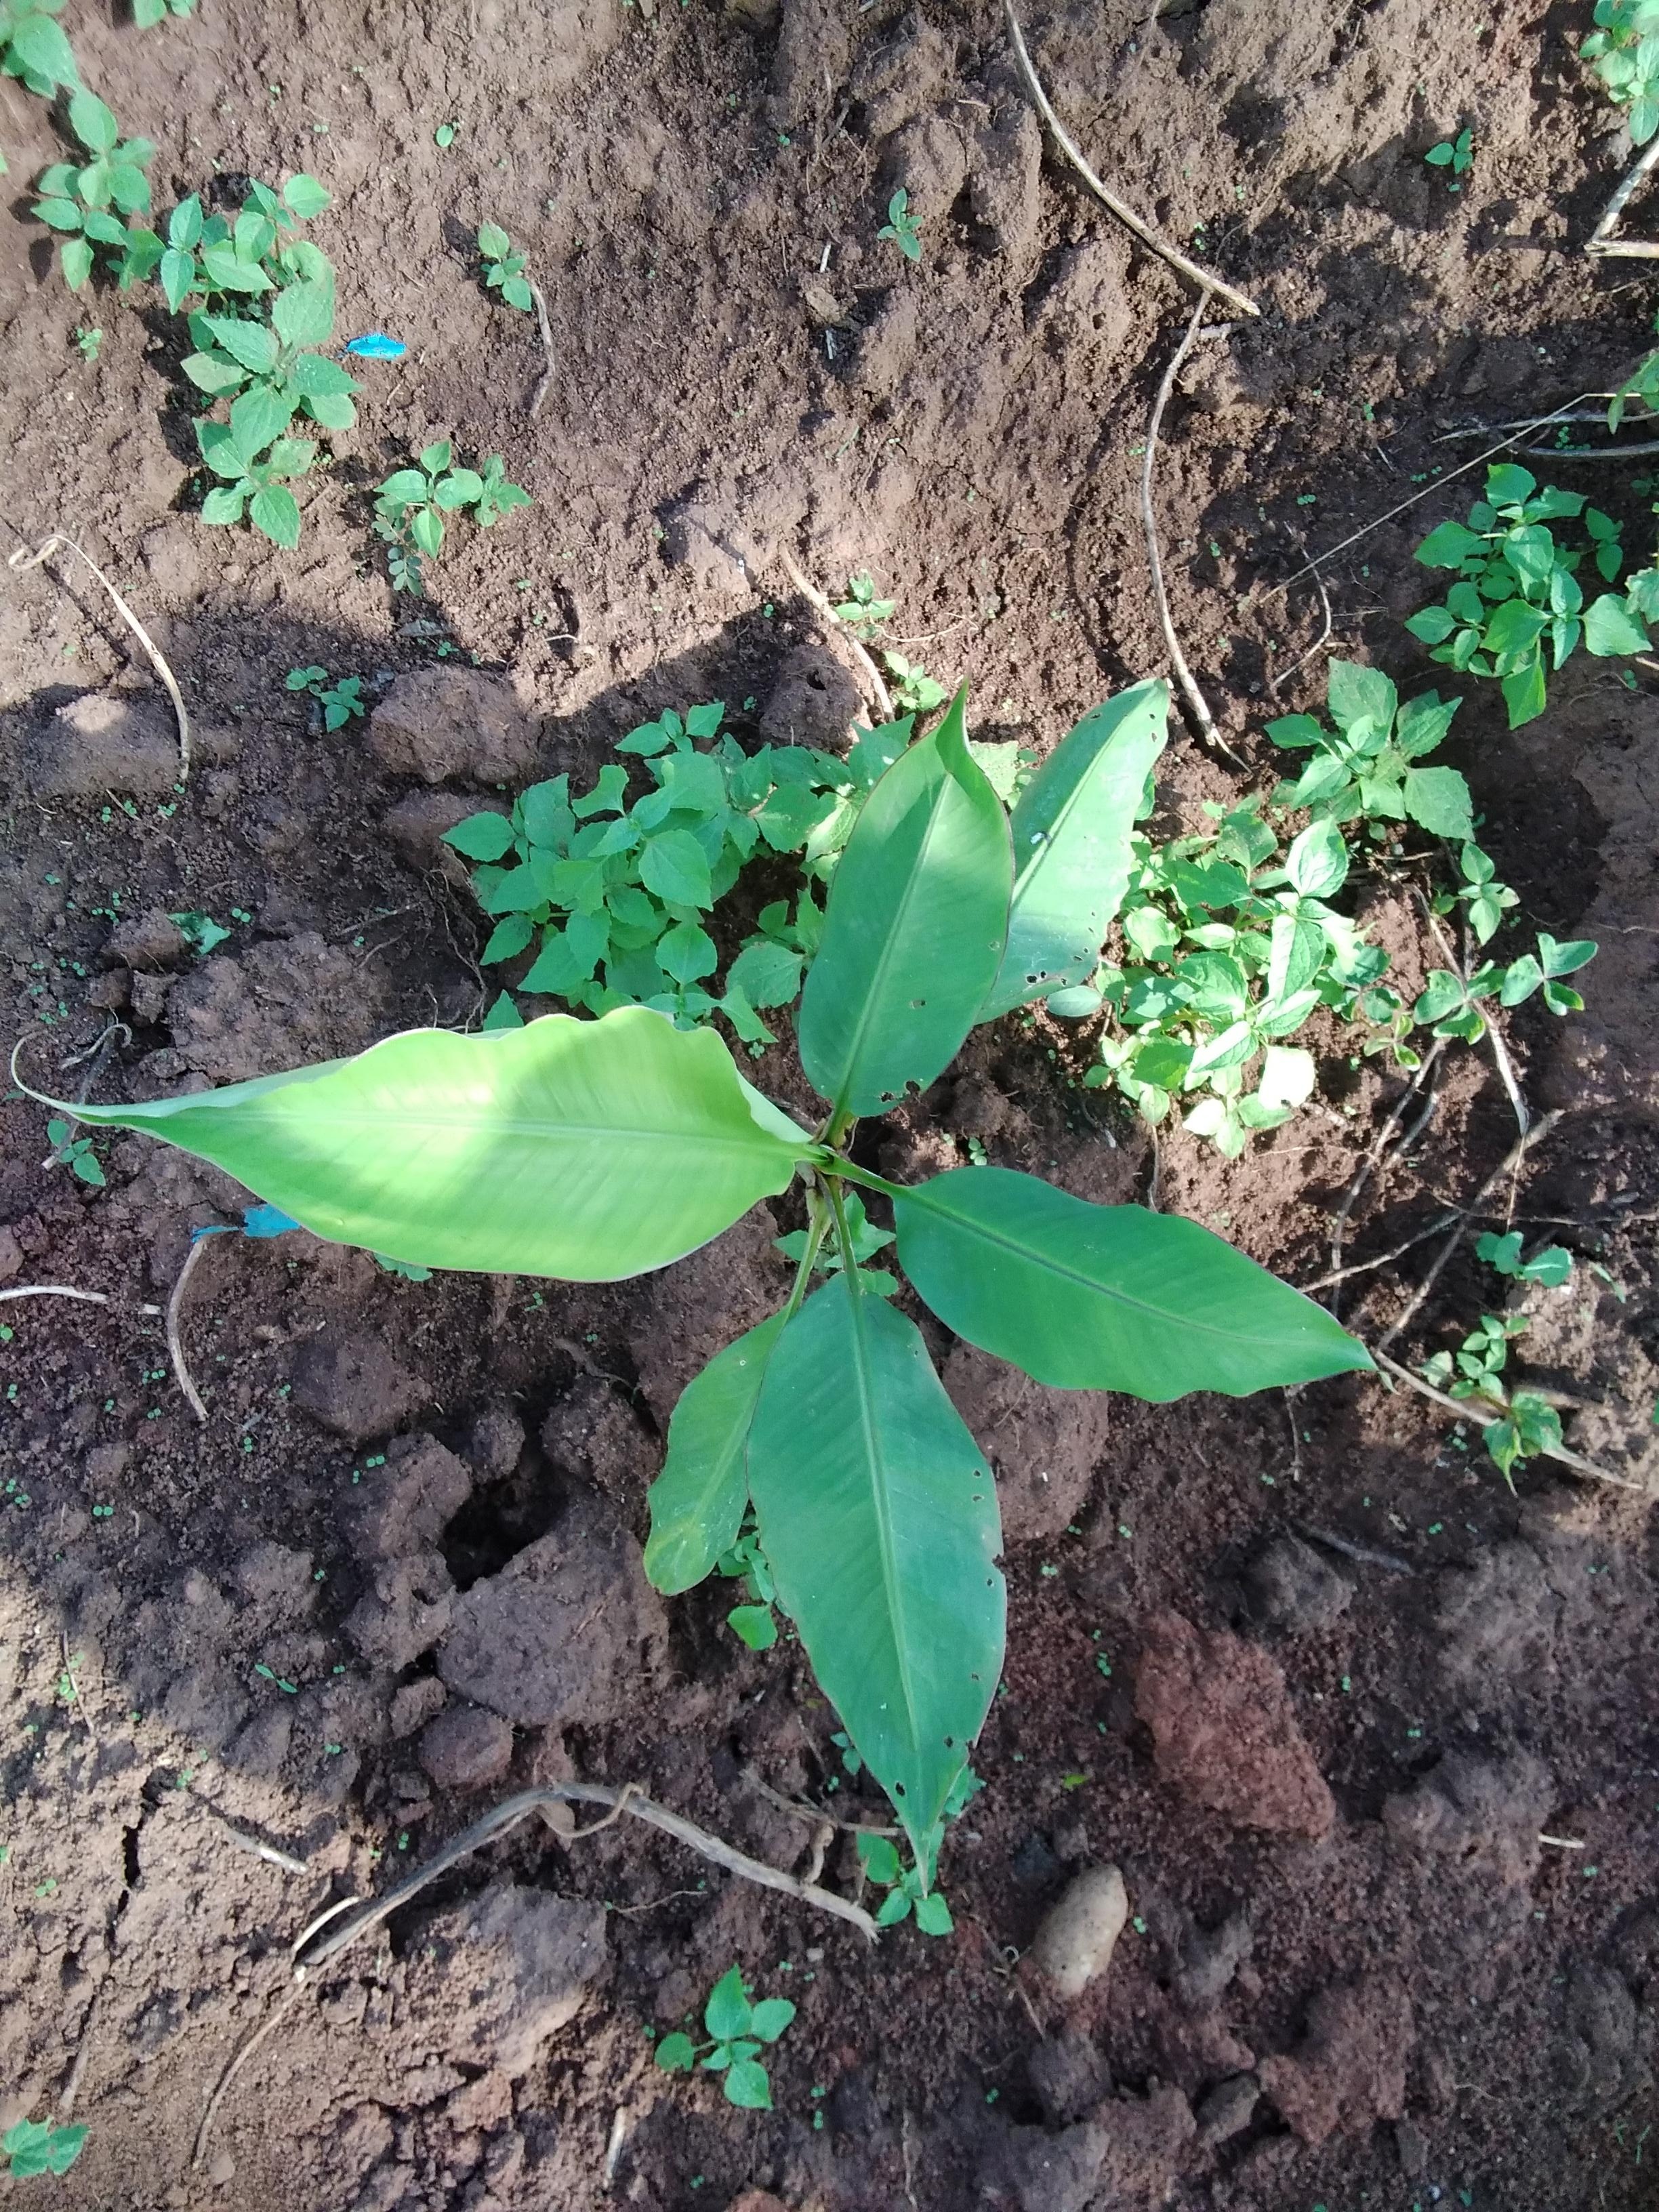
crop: banana
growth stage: vegetative
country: Tanzania
